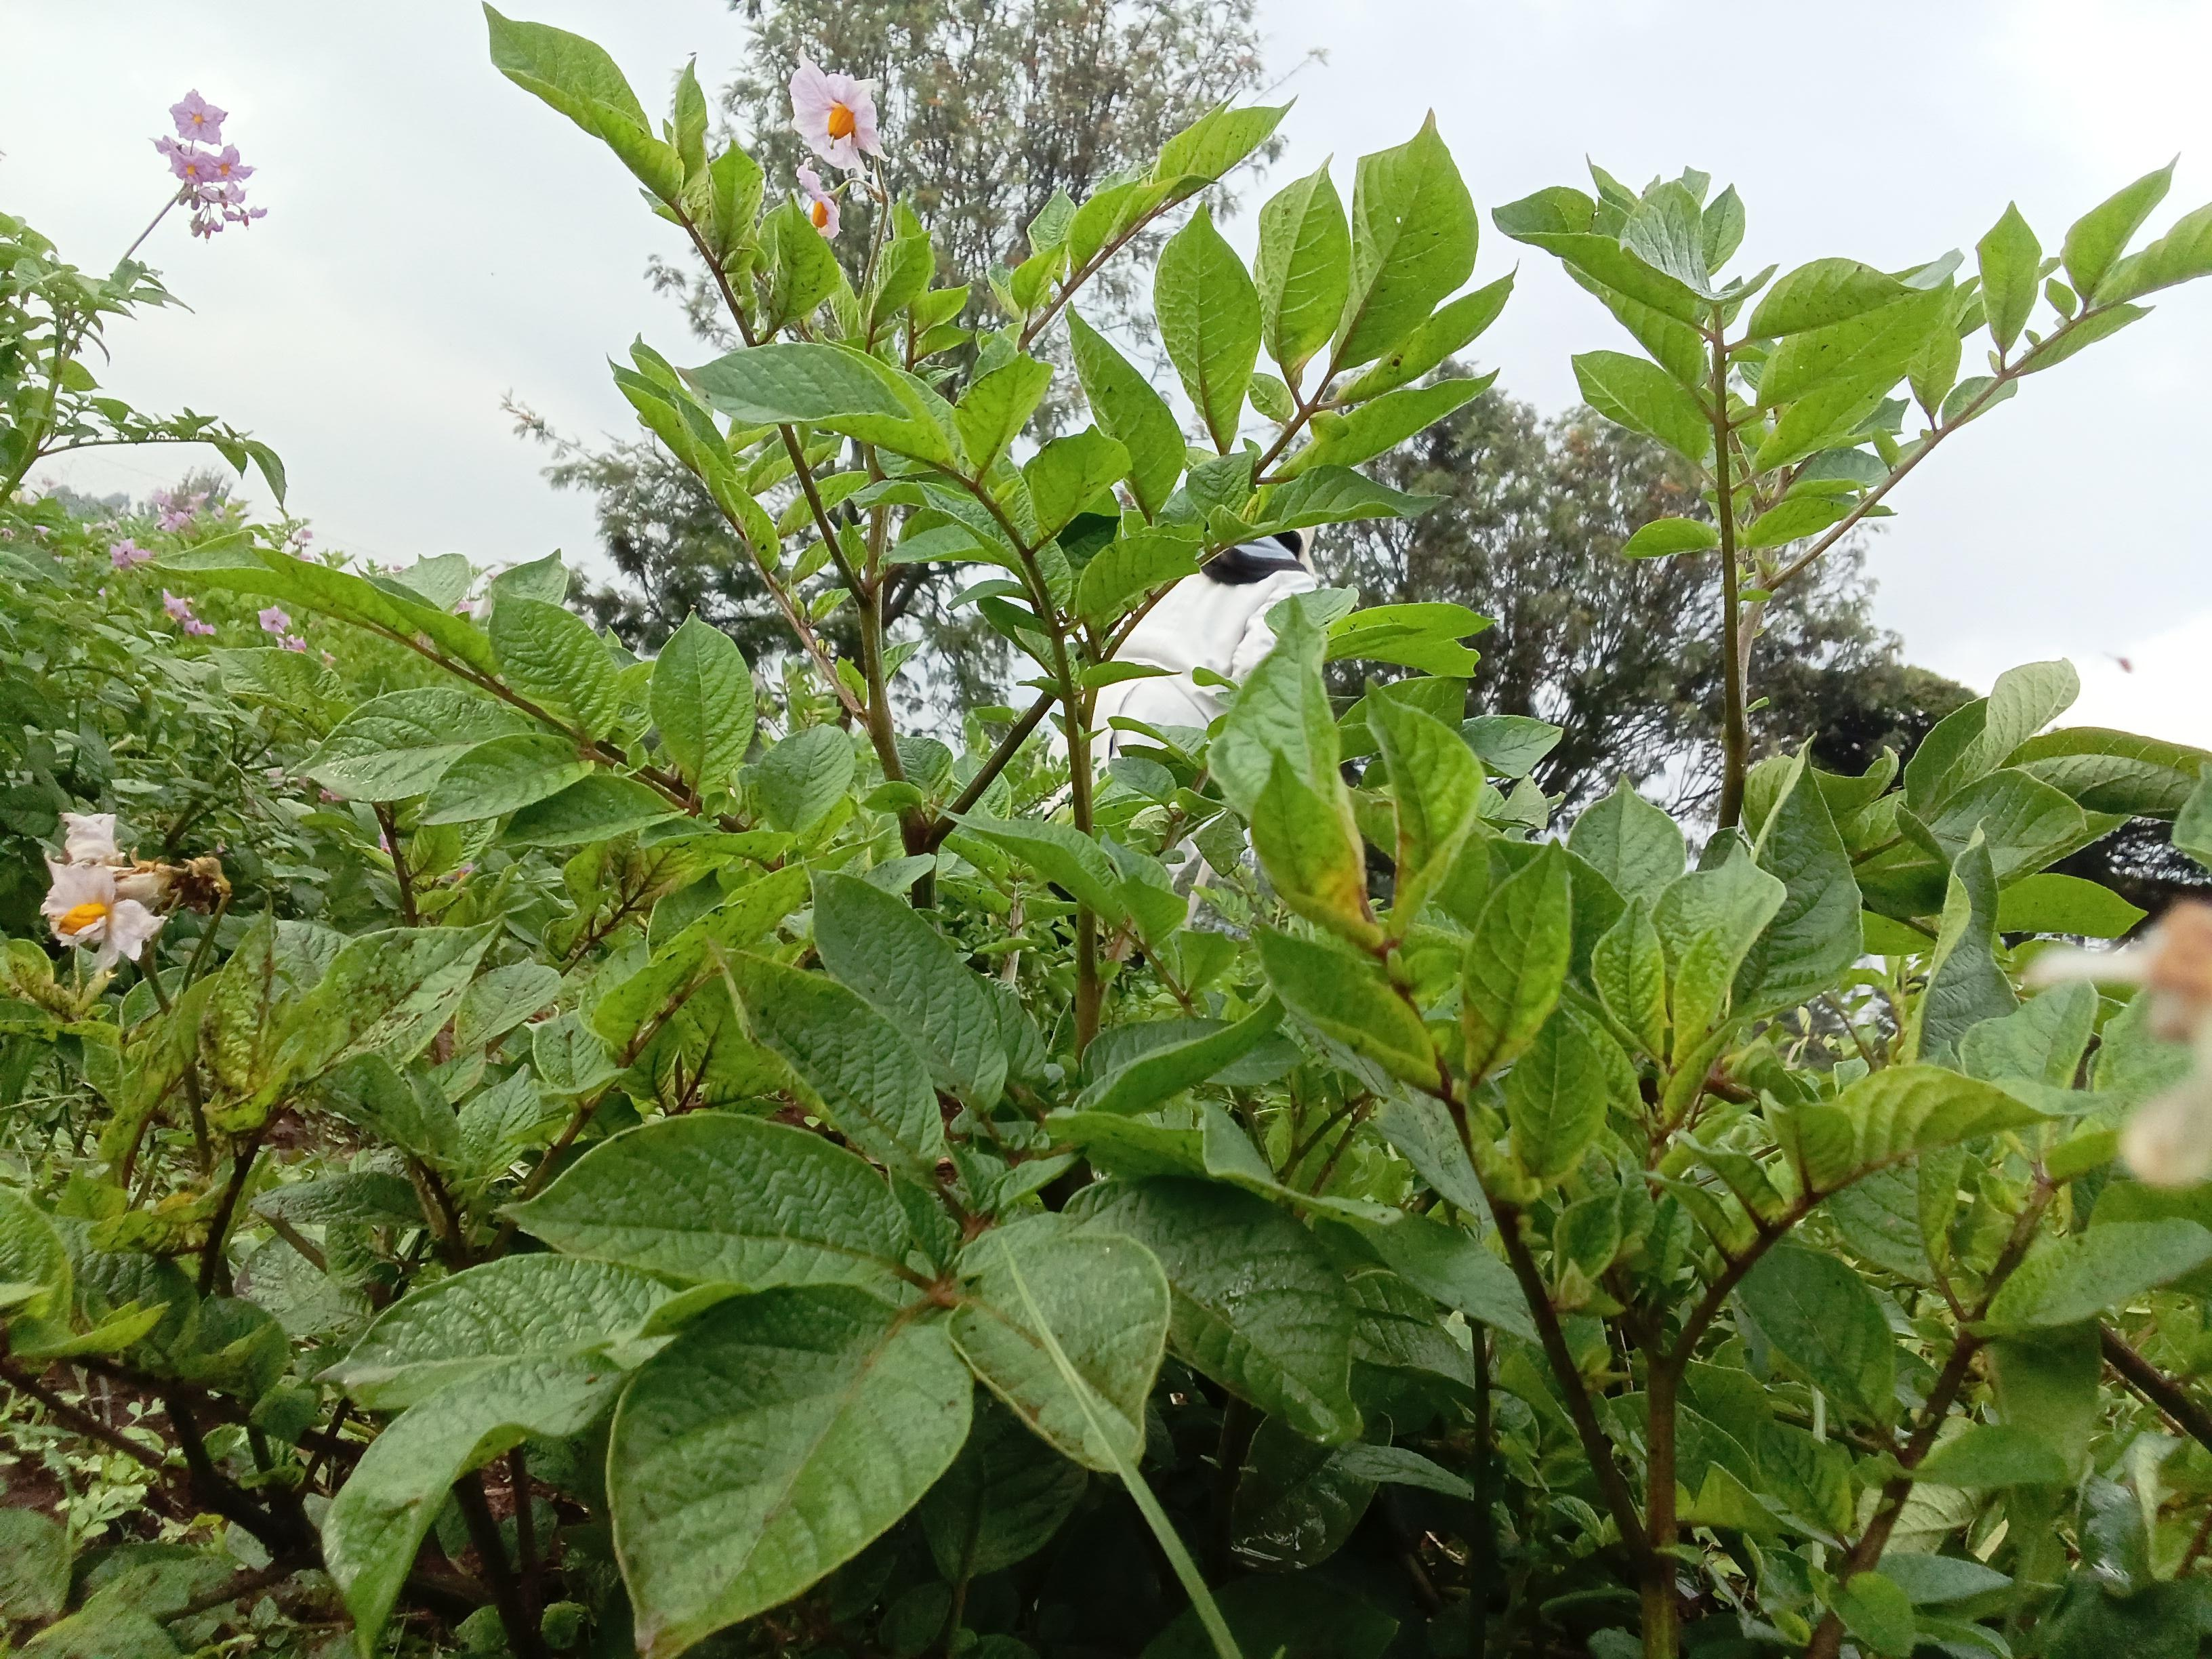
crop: potato
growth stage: flowering
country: Kenya
